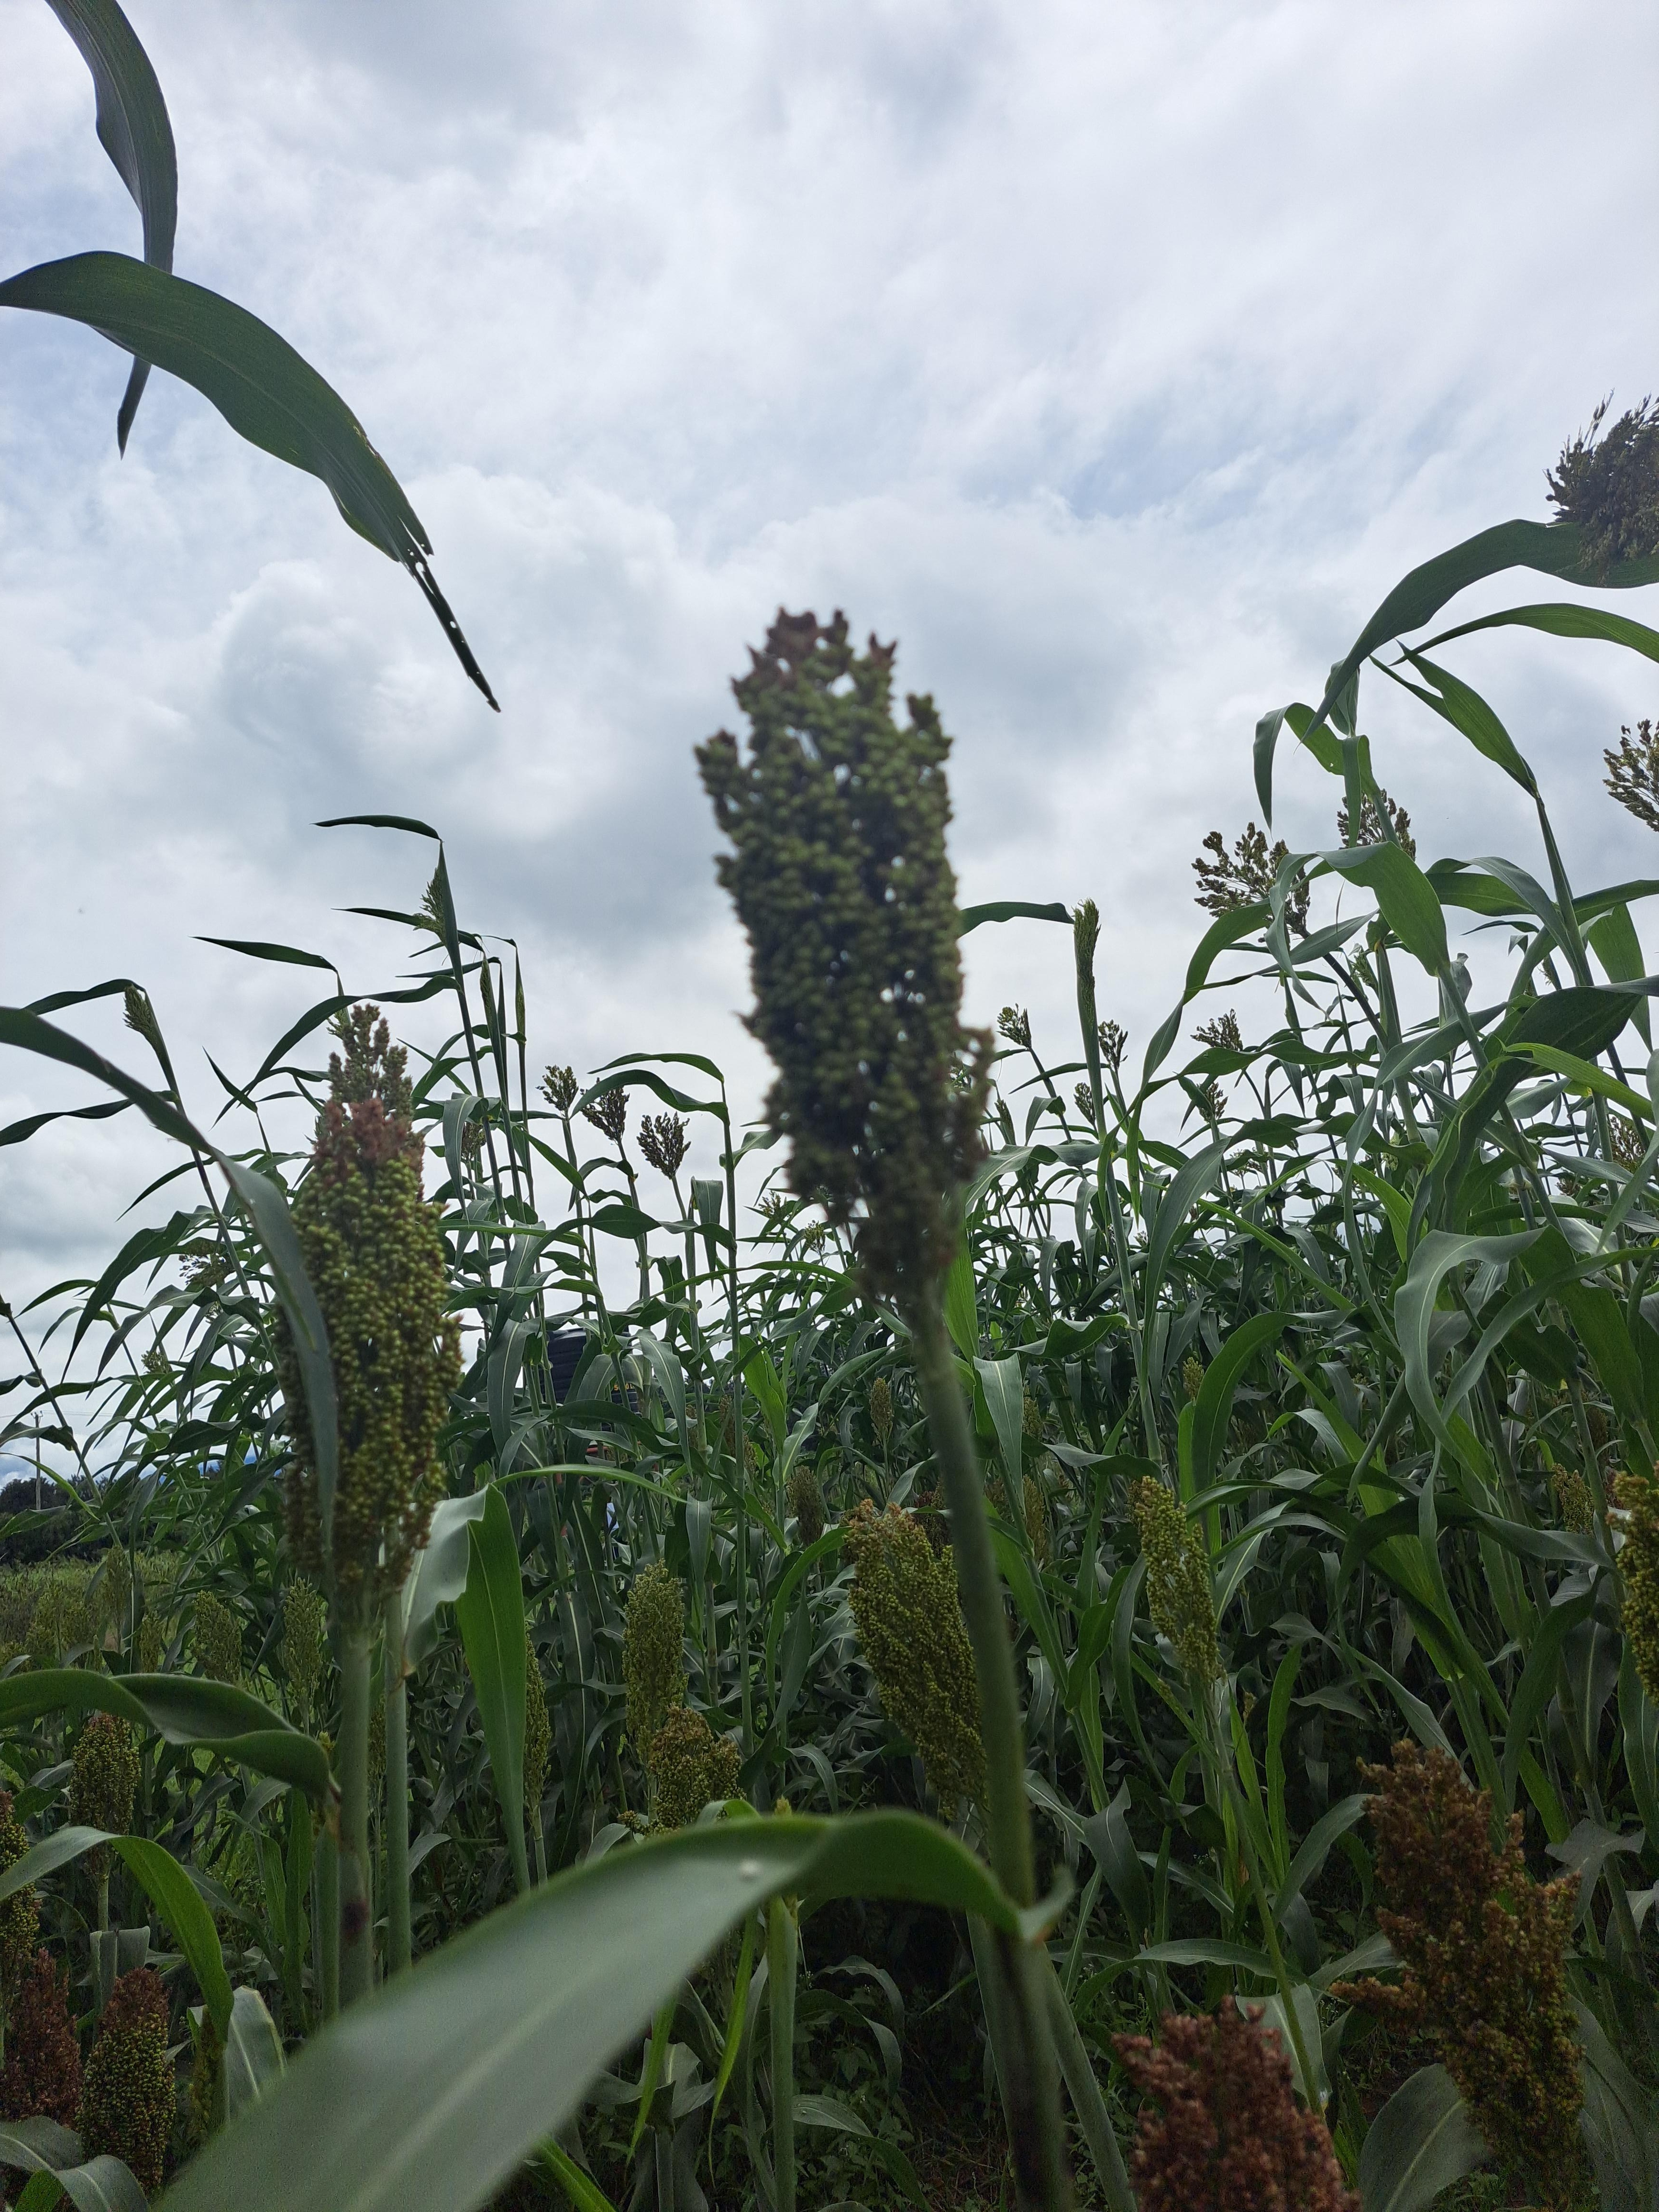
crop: sorghum
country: Tanzania
